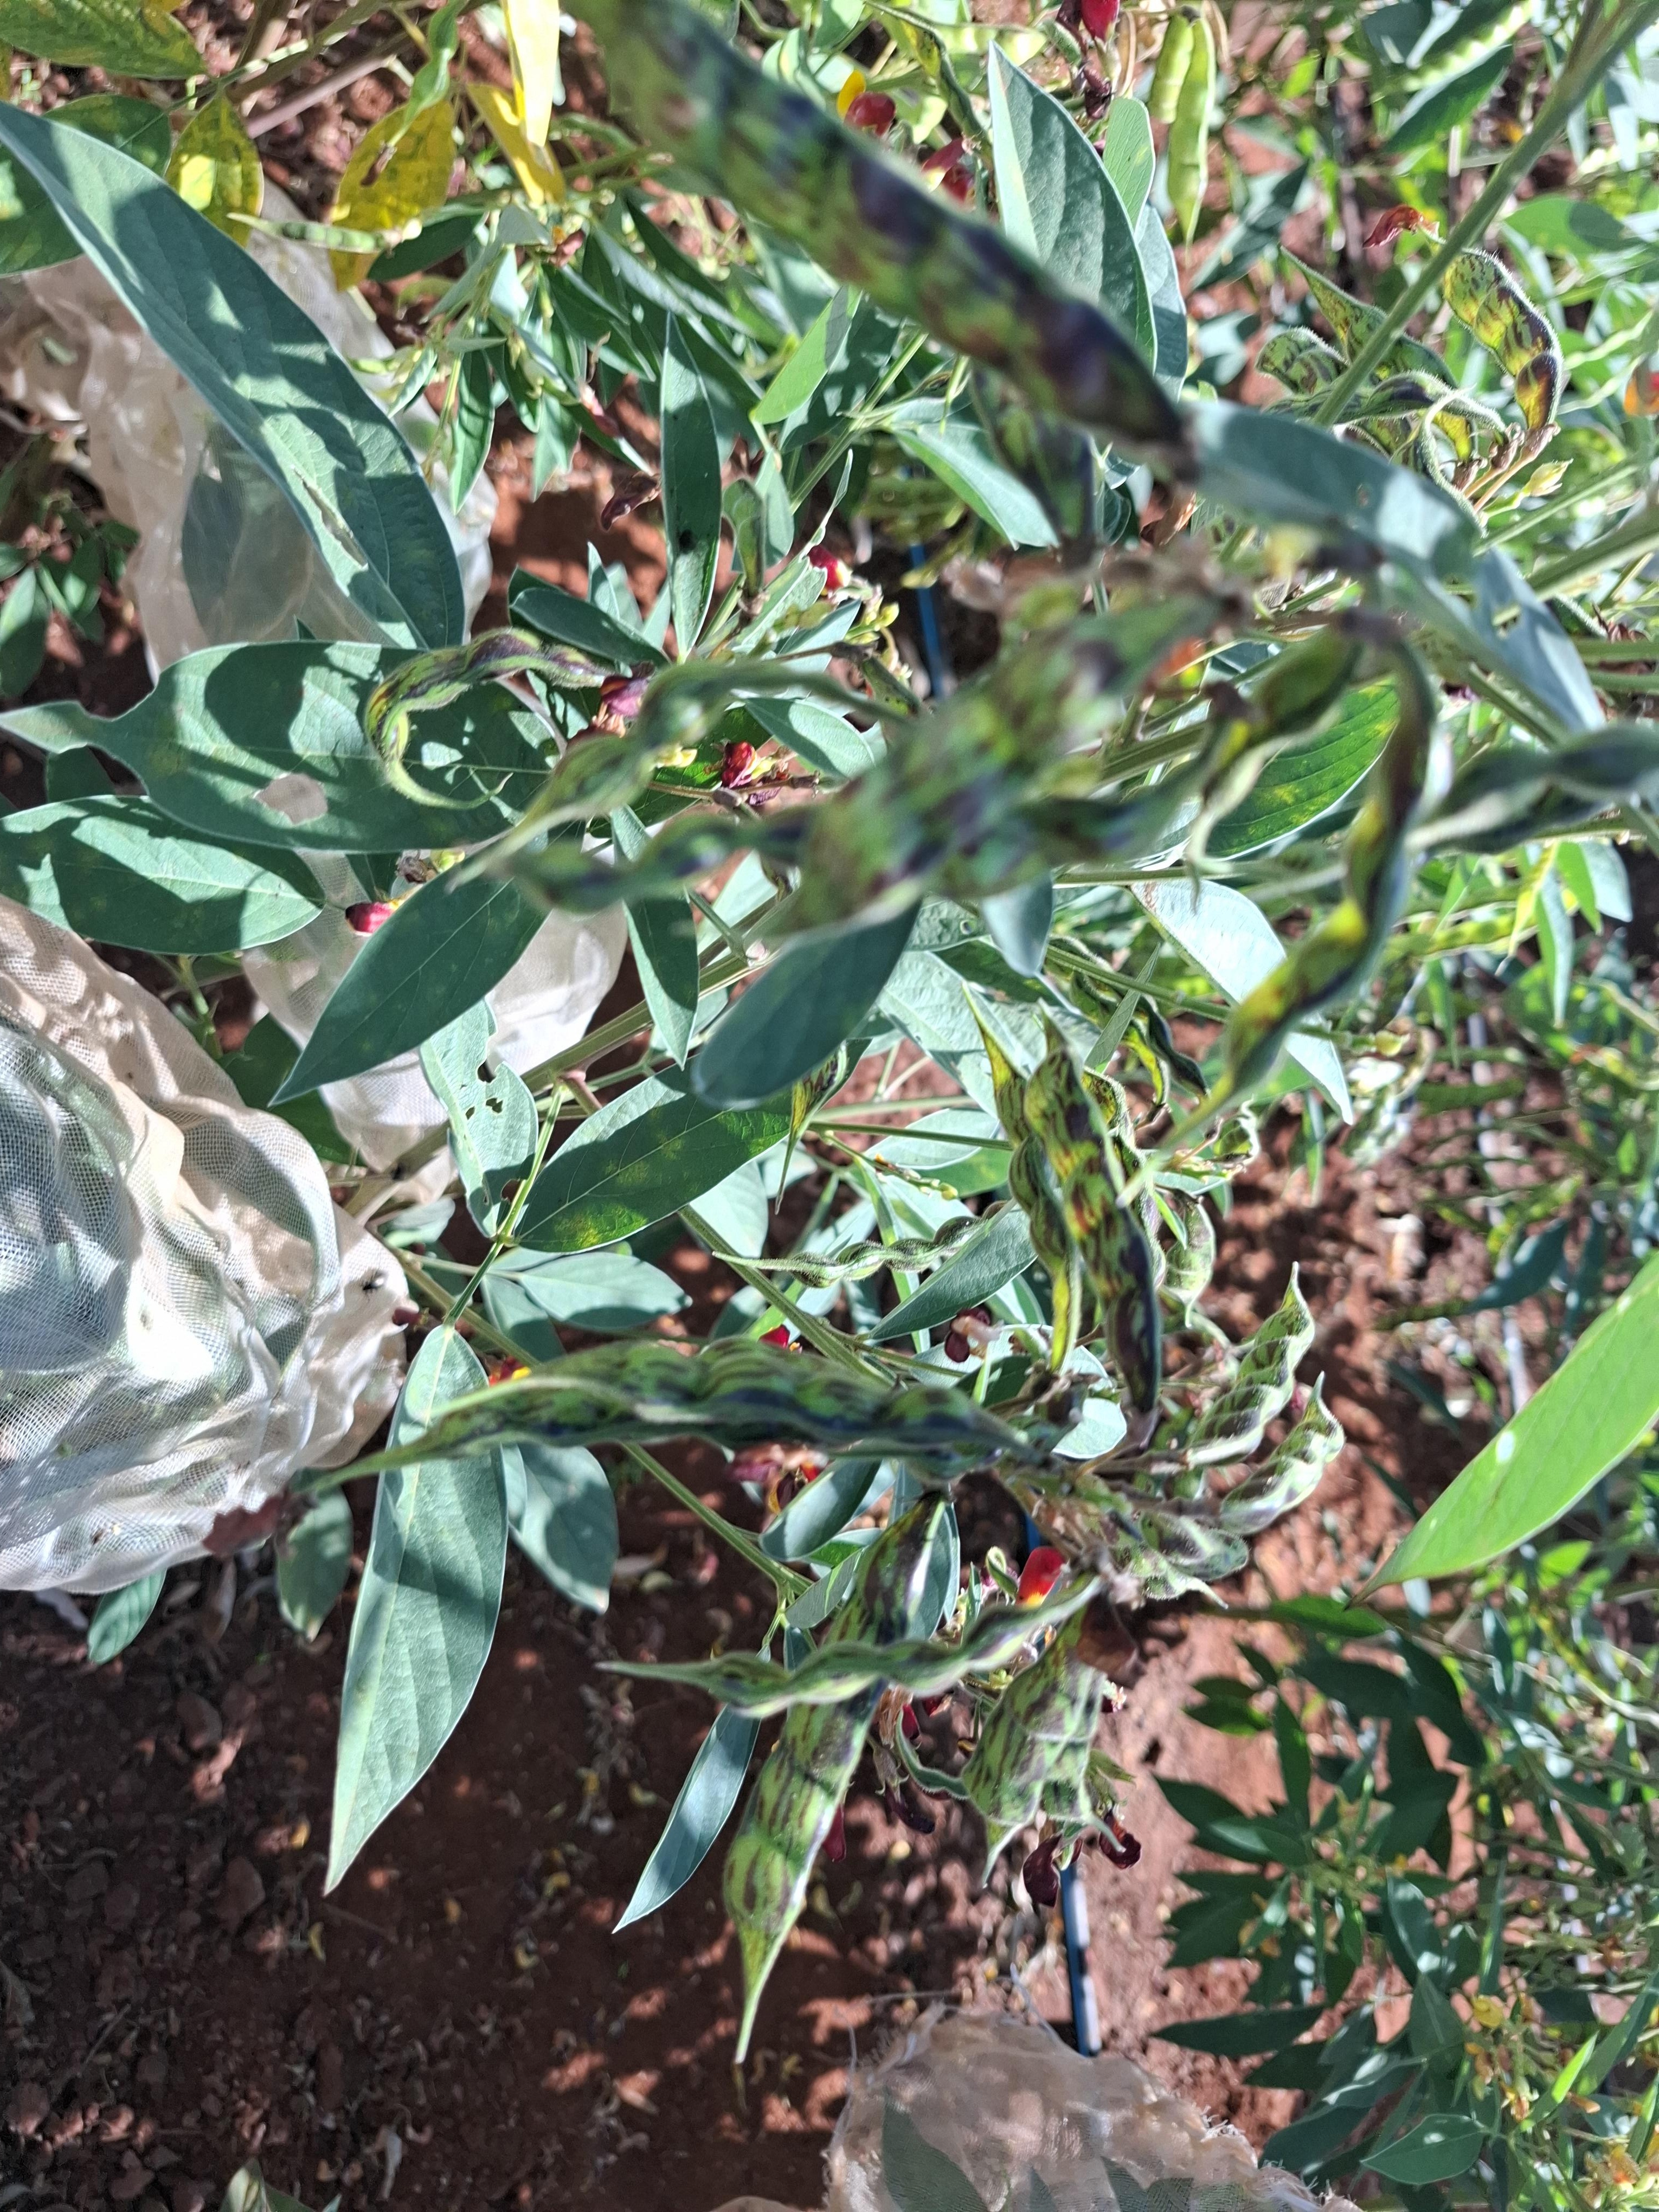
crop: pigeonpea
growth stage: development pod
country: Kenya
